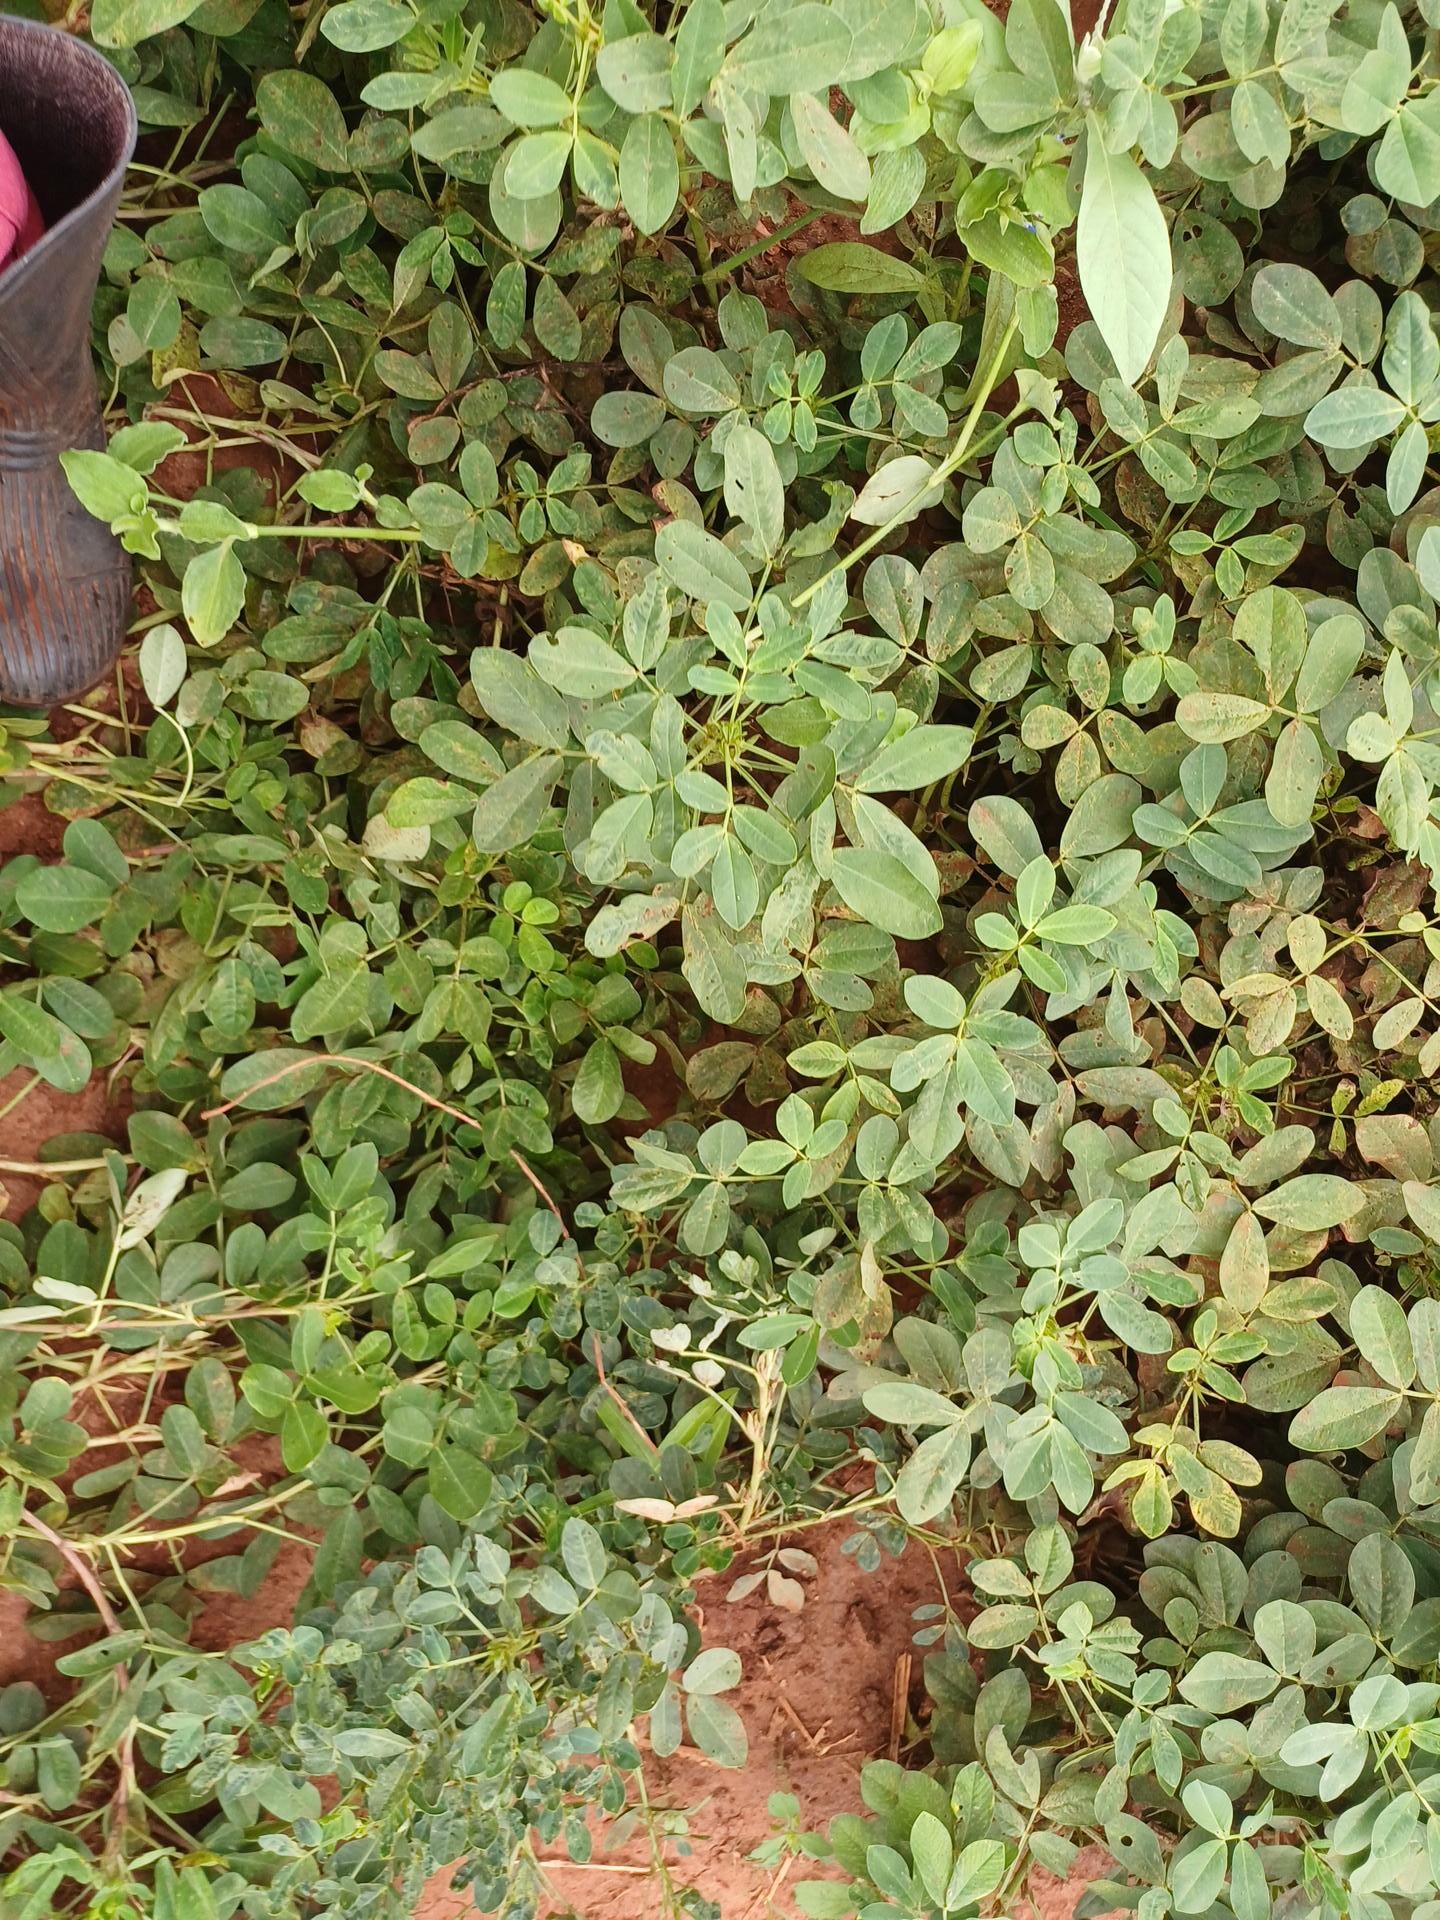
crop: groundnut
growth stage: pegging
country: Kenya
